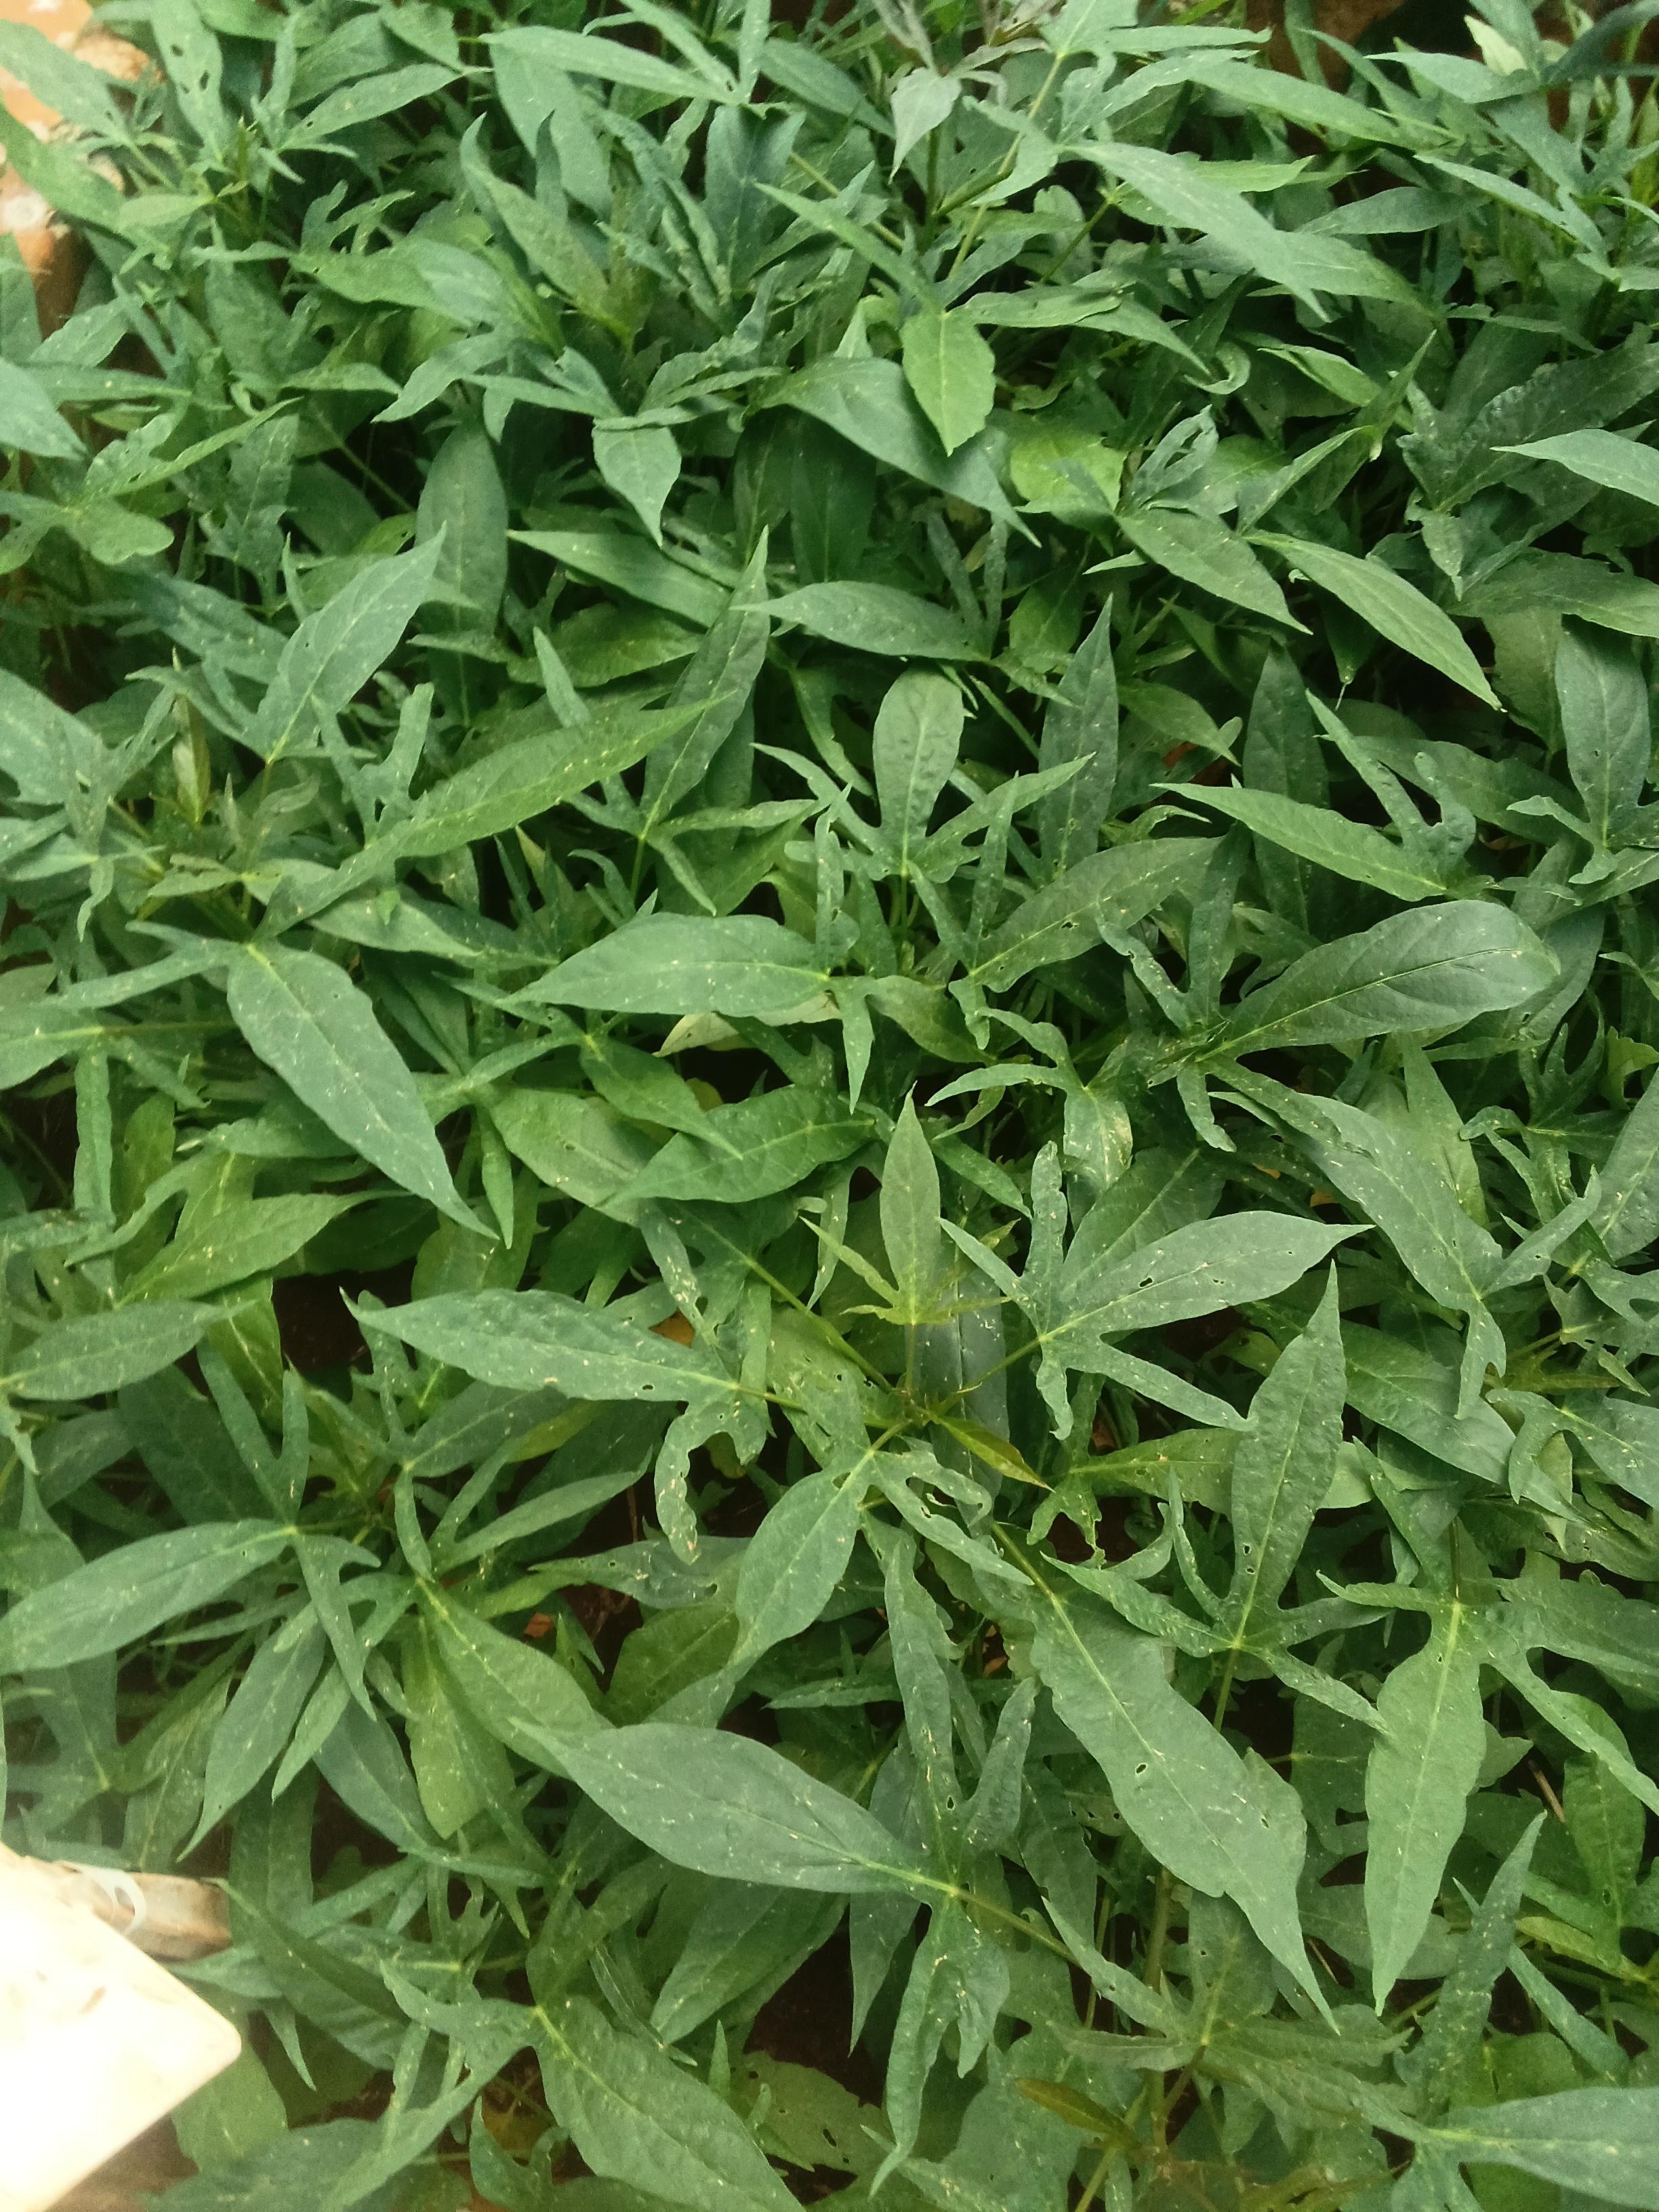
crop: sweet potato
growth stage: vegetative
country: Kenya
